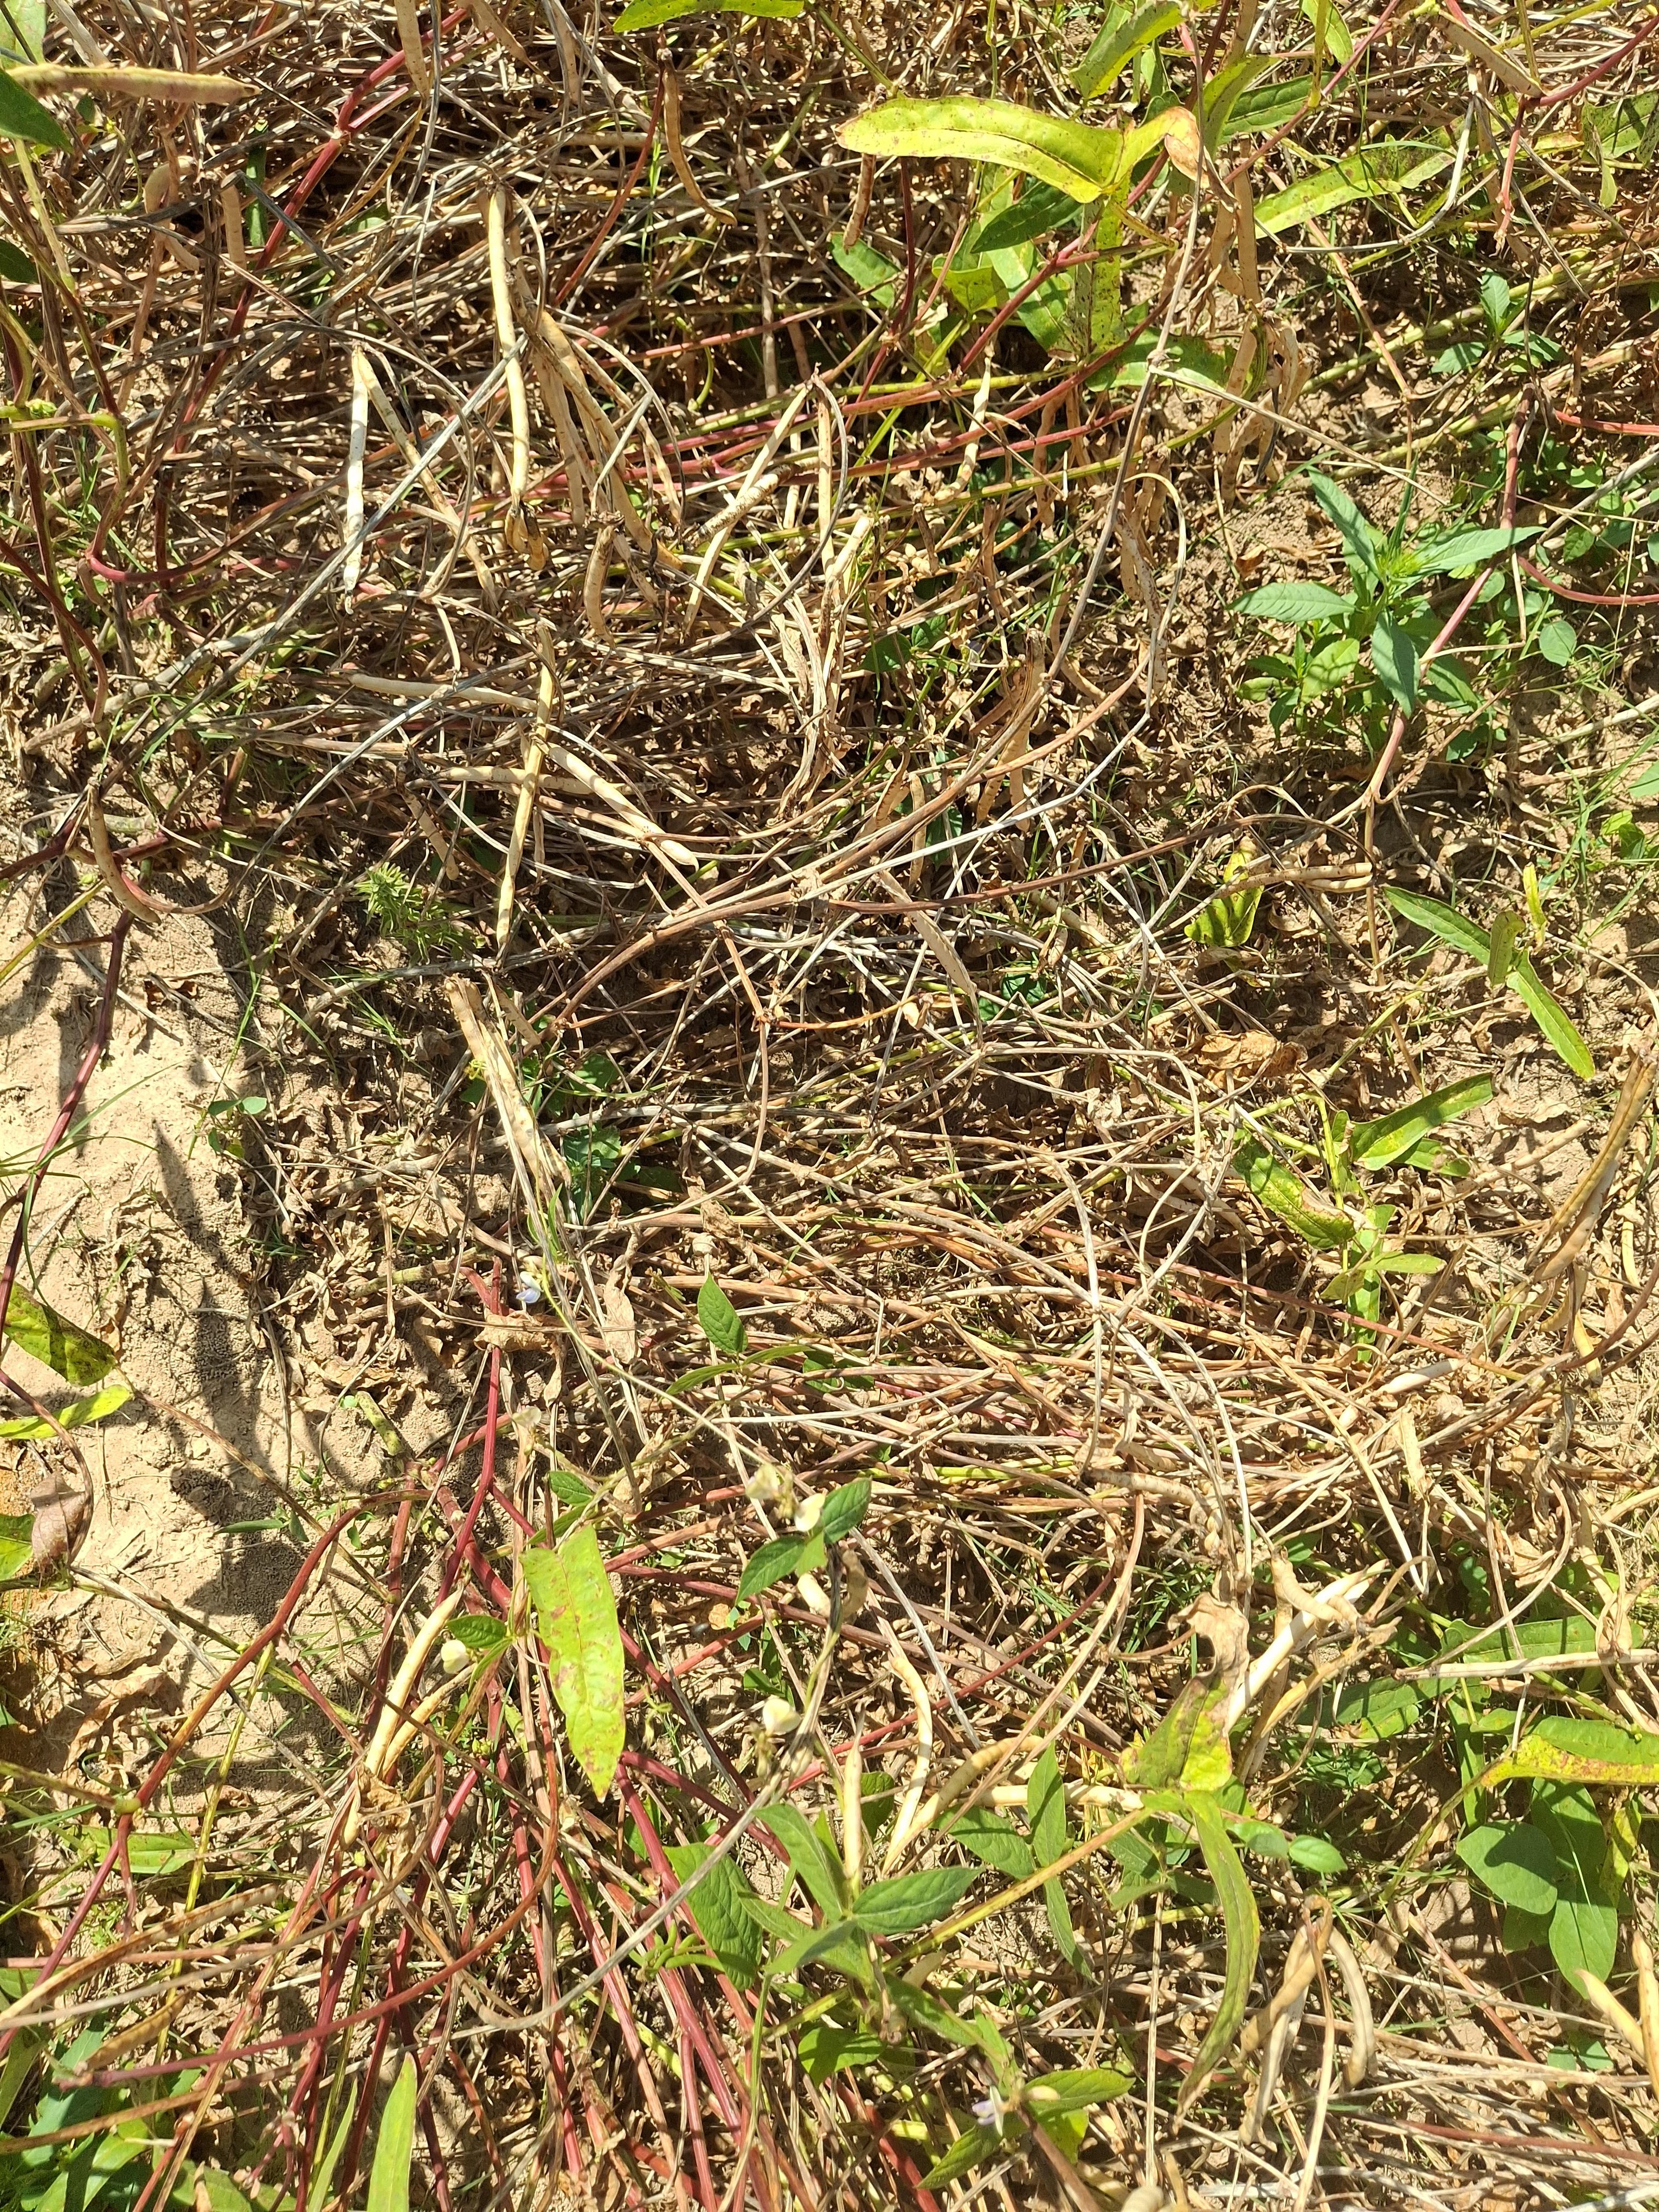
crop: cowpea
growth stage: maturity
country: Nigeria
